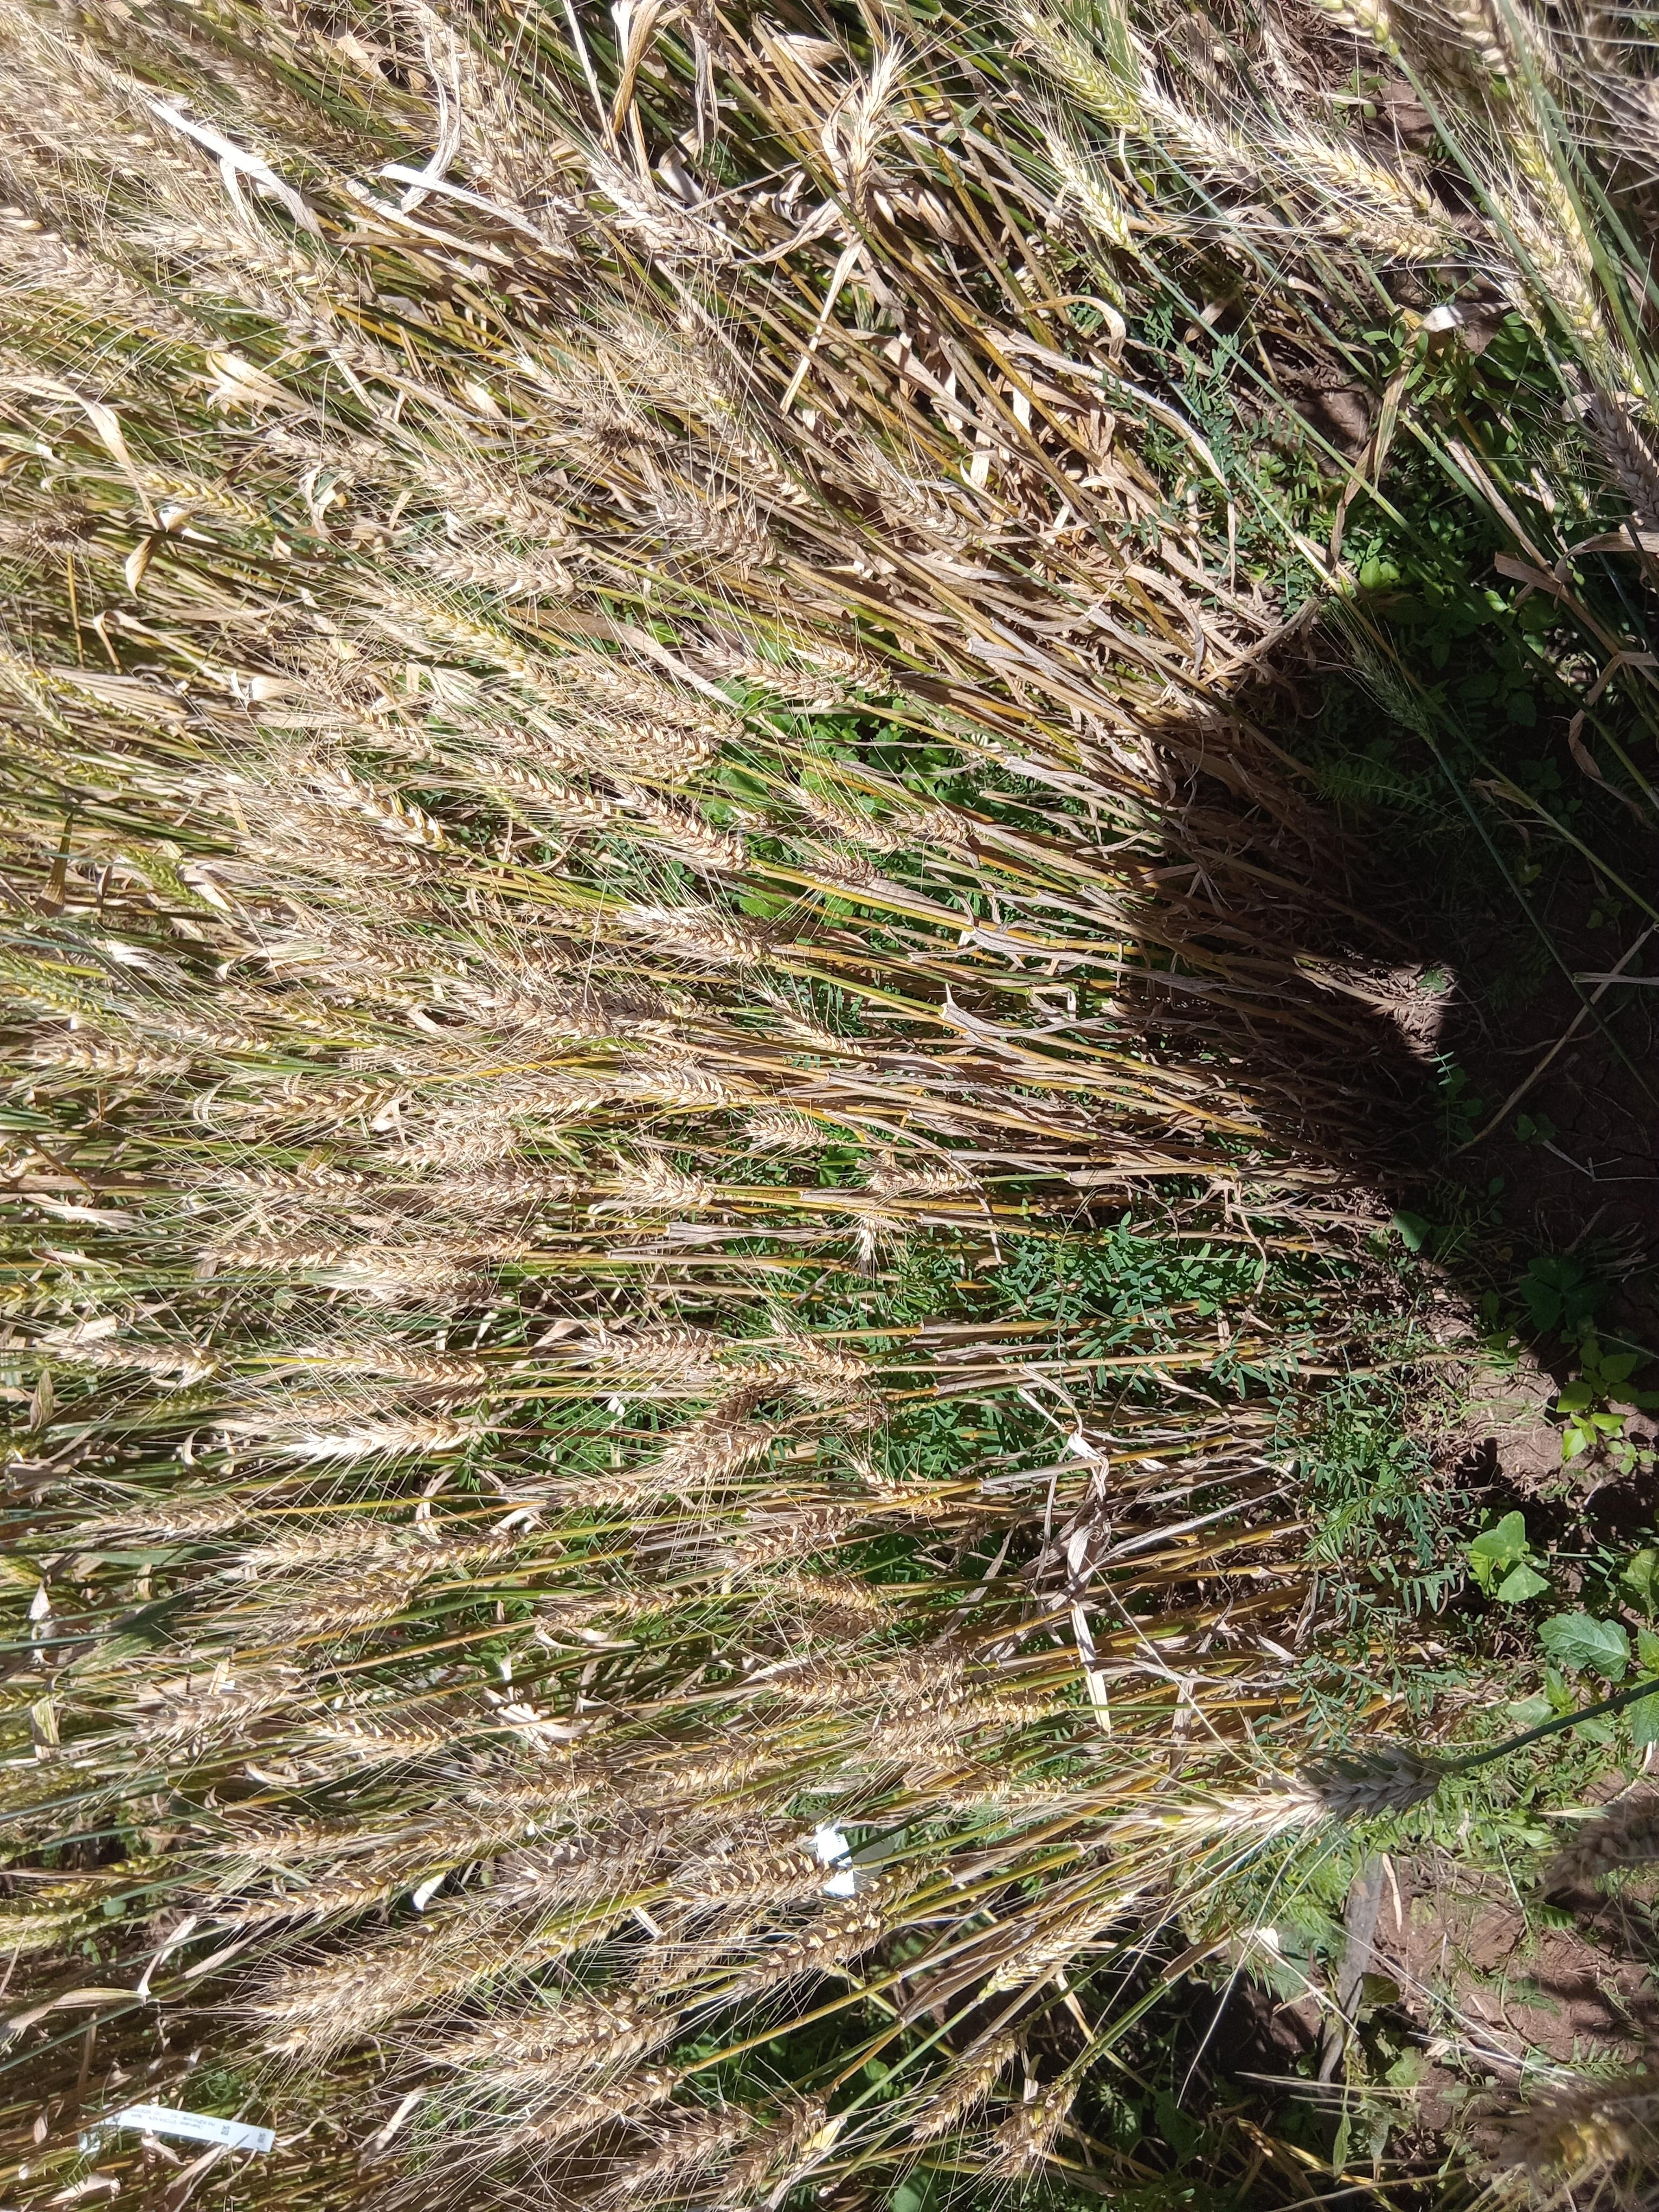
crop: wheat
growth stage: maturity
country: Kenya
